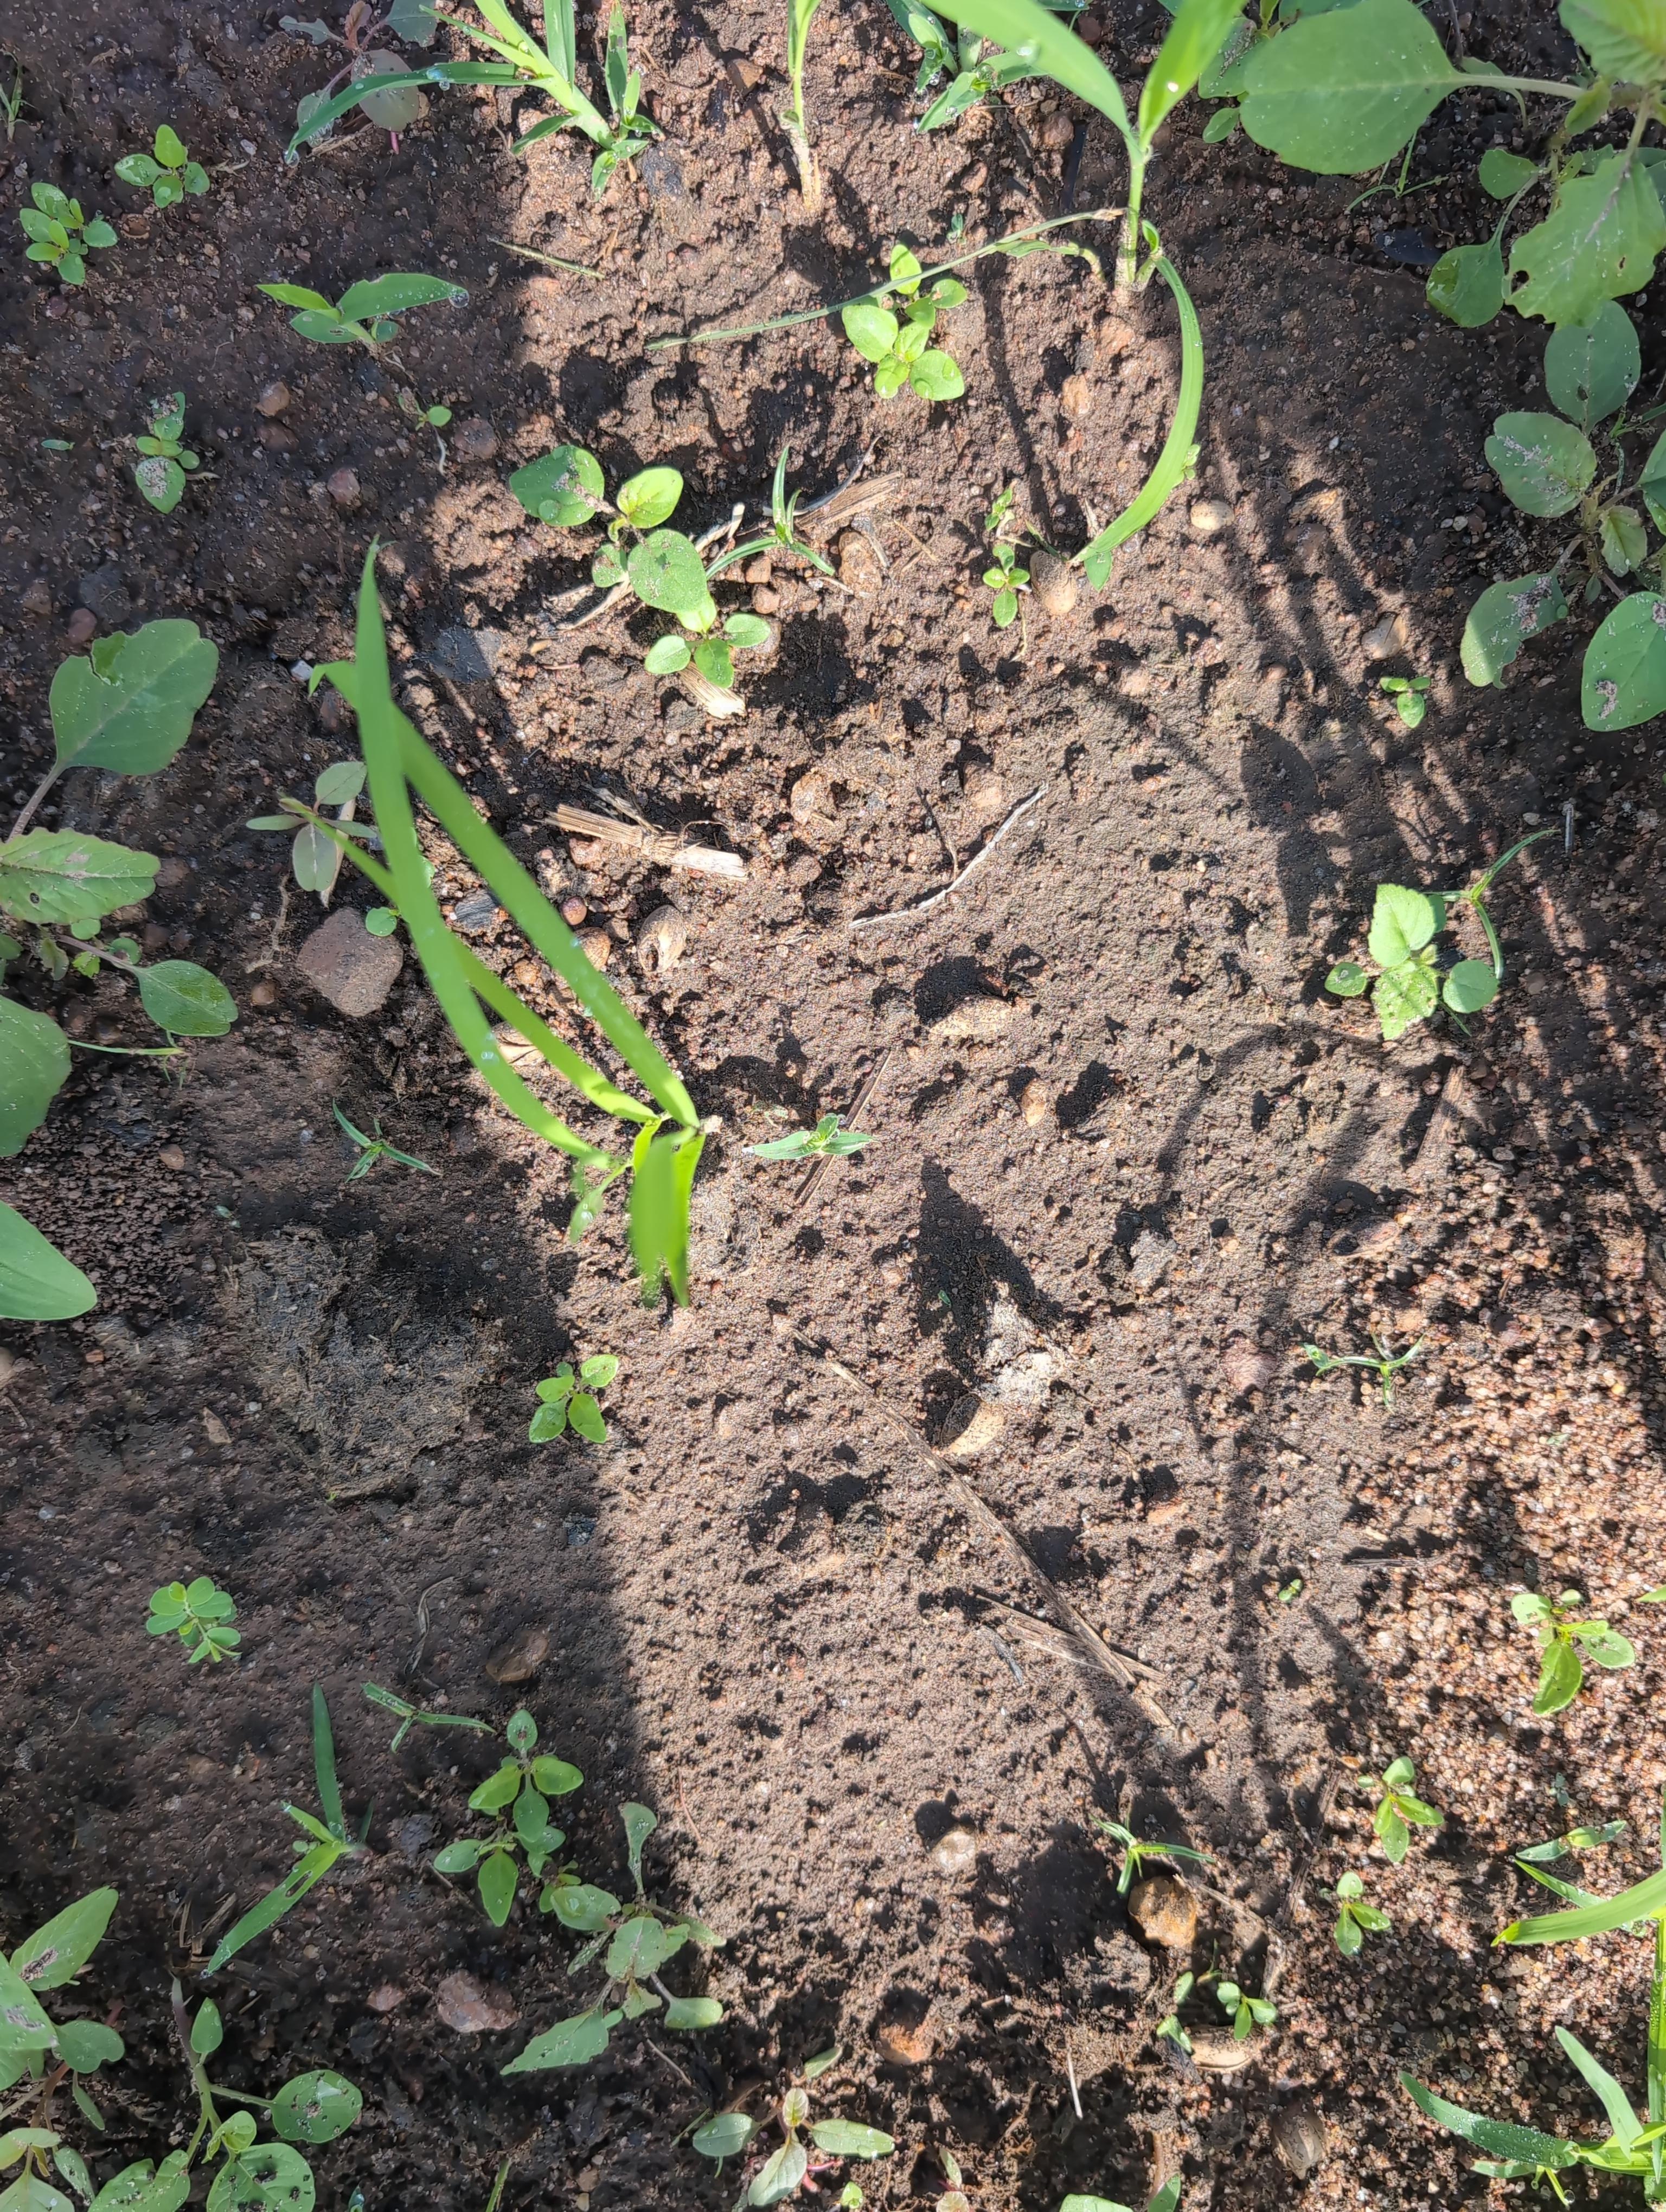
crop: rice
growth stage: establishment seedling
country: Côte d'Ivoire
